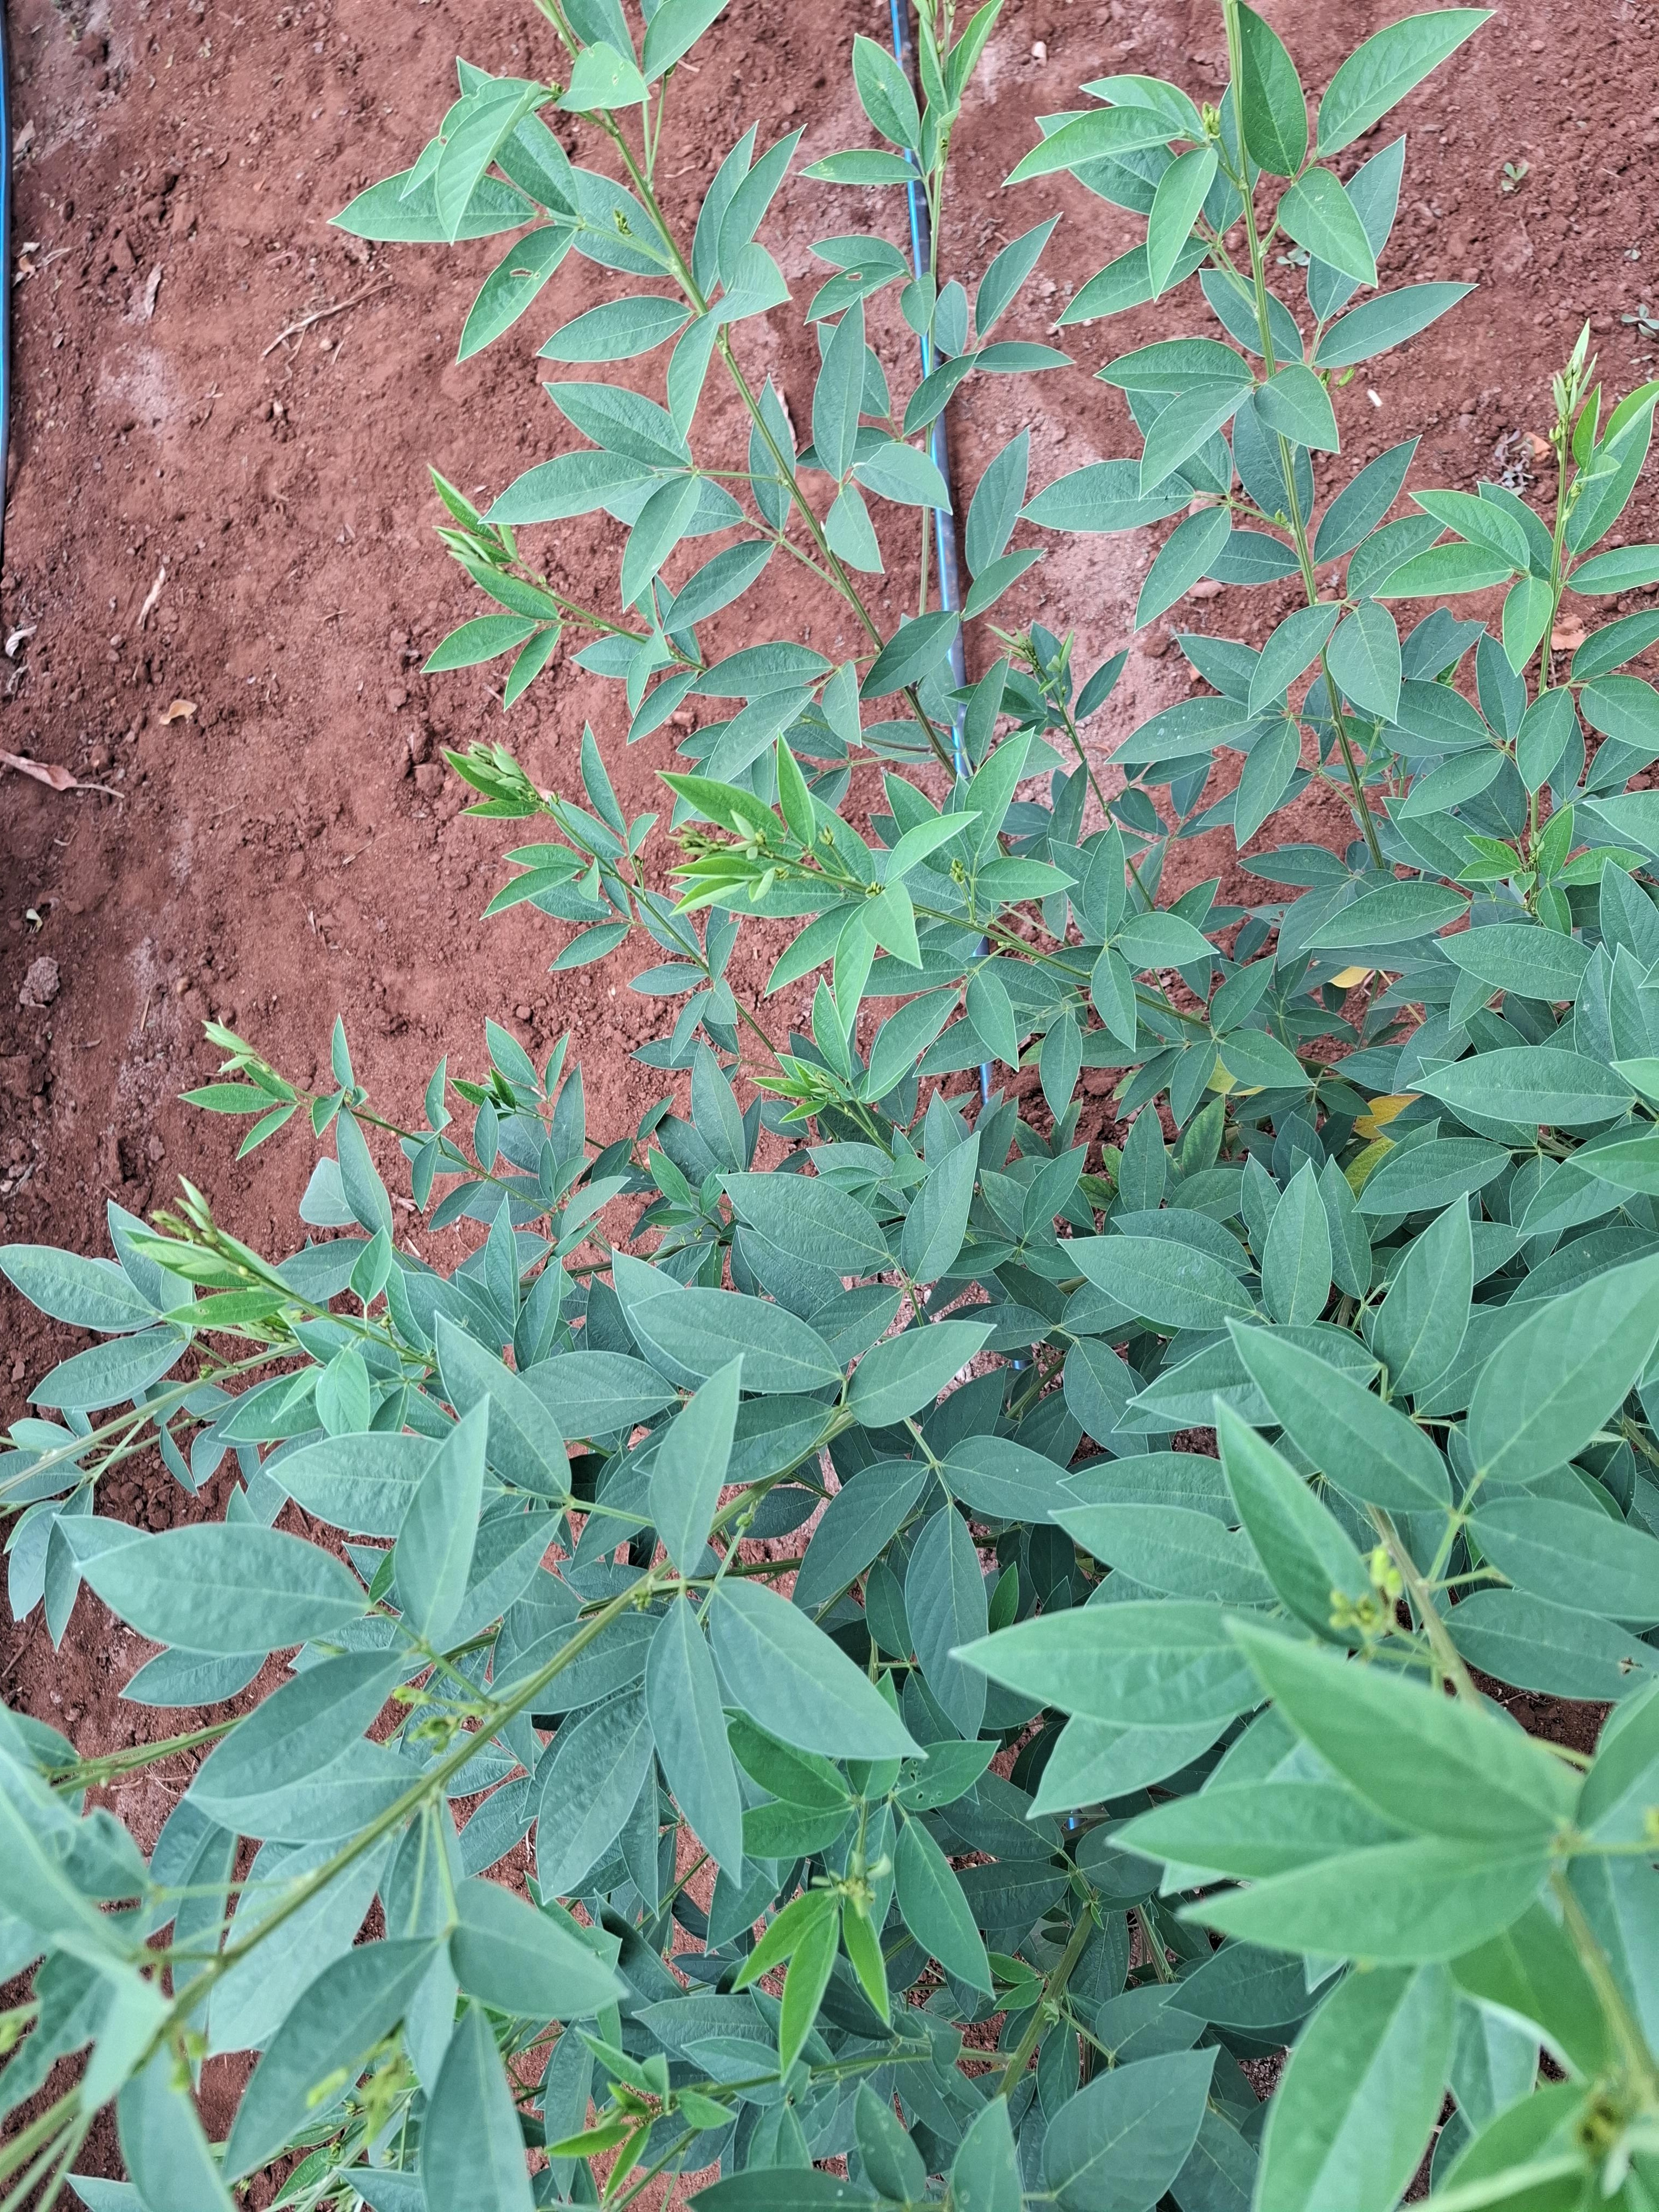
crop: pigeonpea
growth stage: flowering
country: Kenya
